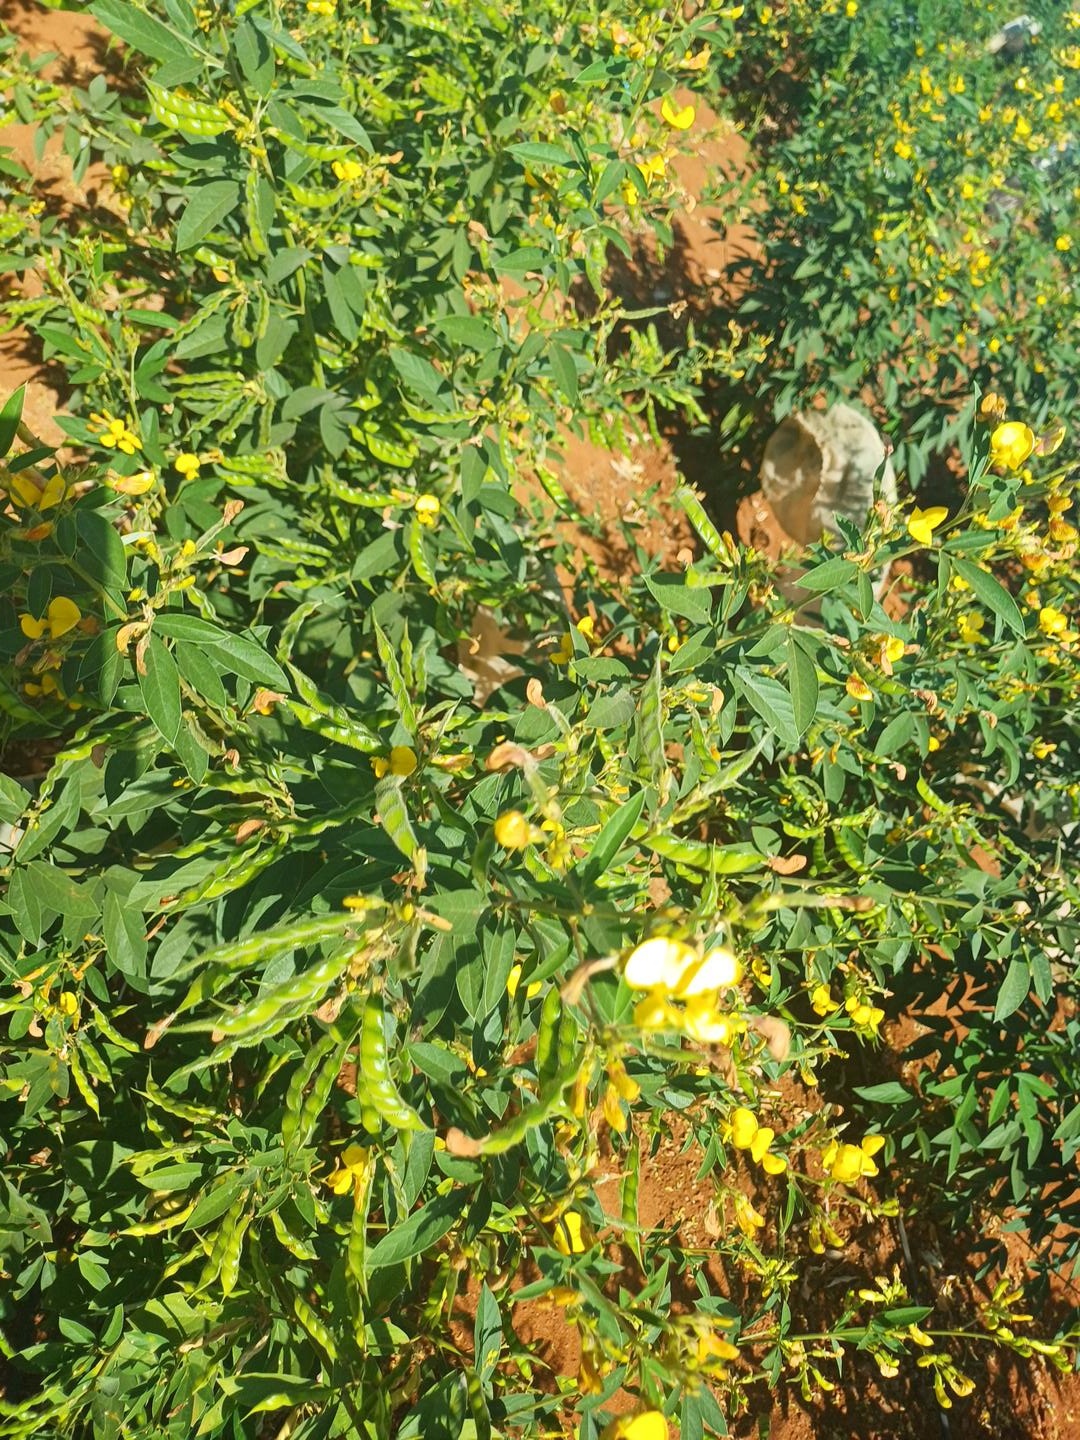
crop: pigeonpea
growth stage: development pod
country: Kenya
